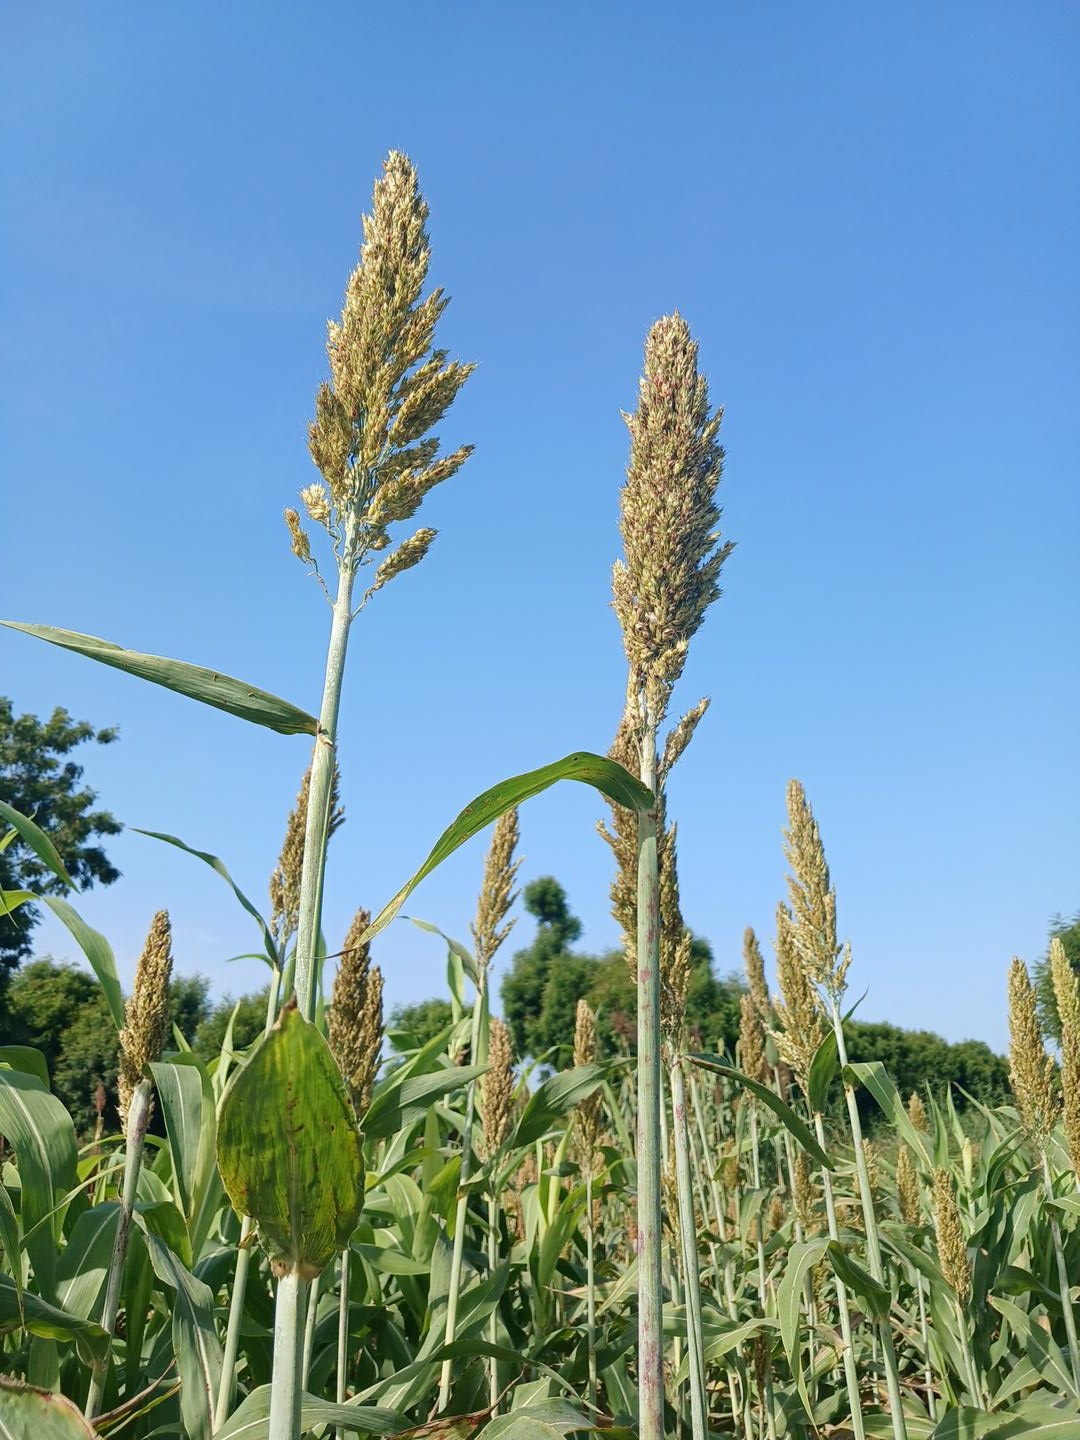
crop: sorghum
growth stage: filling grain
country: Senegal
